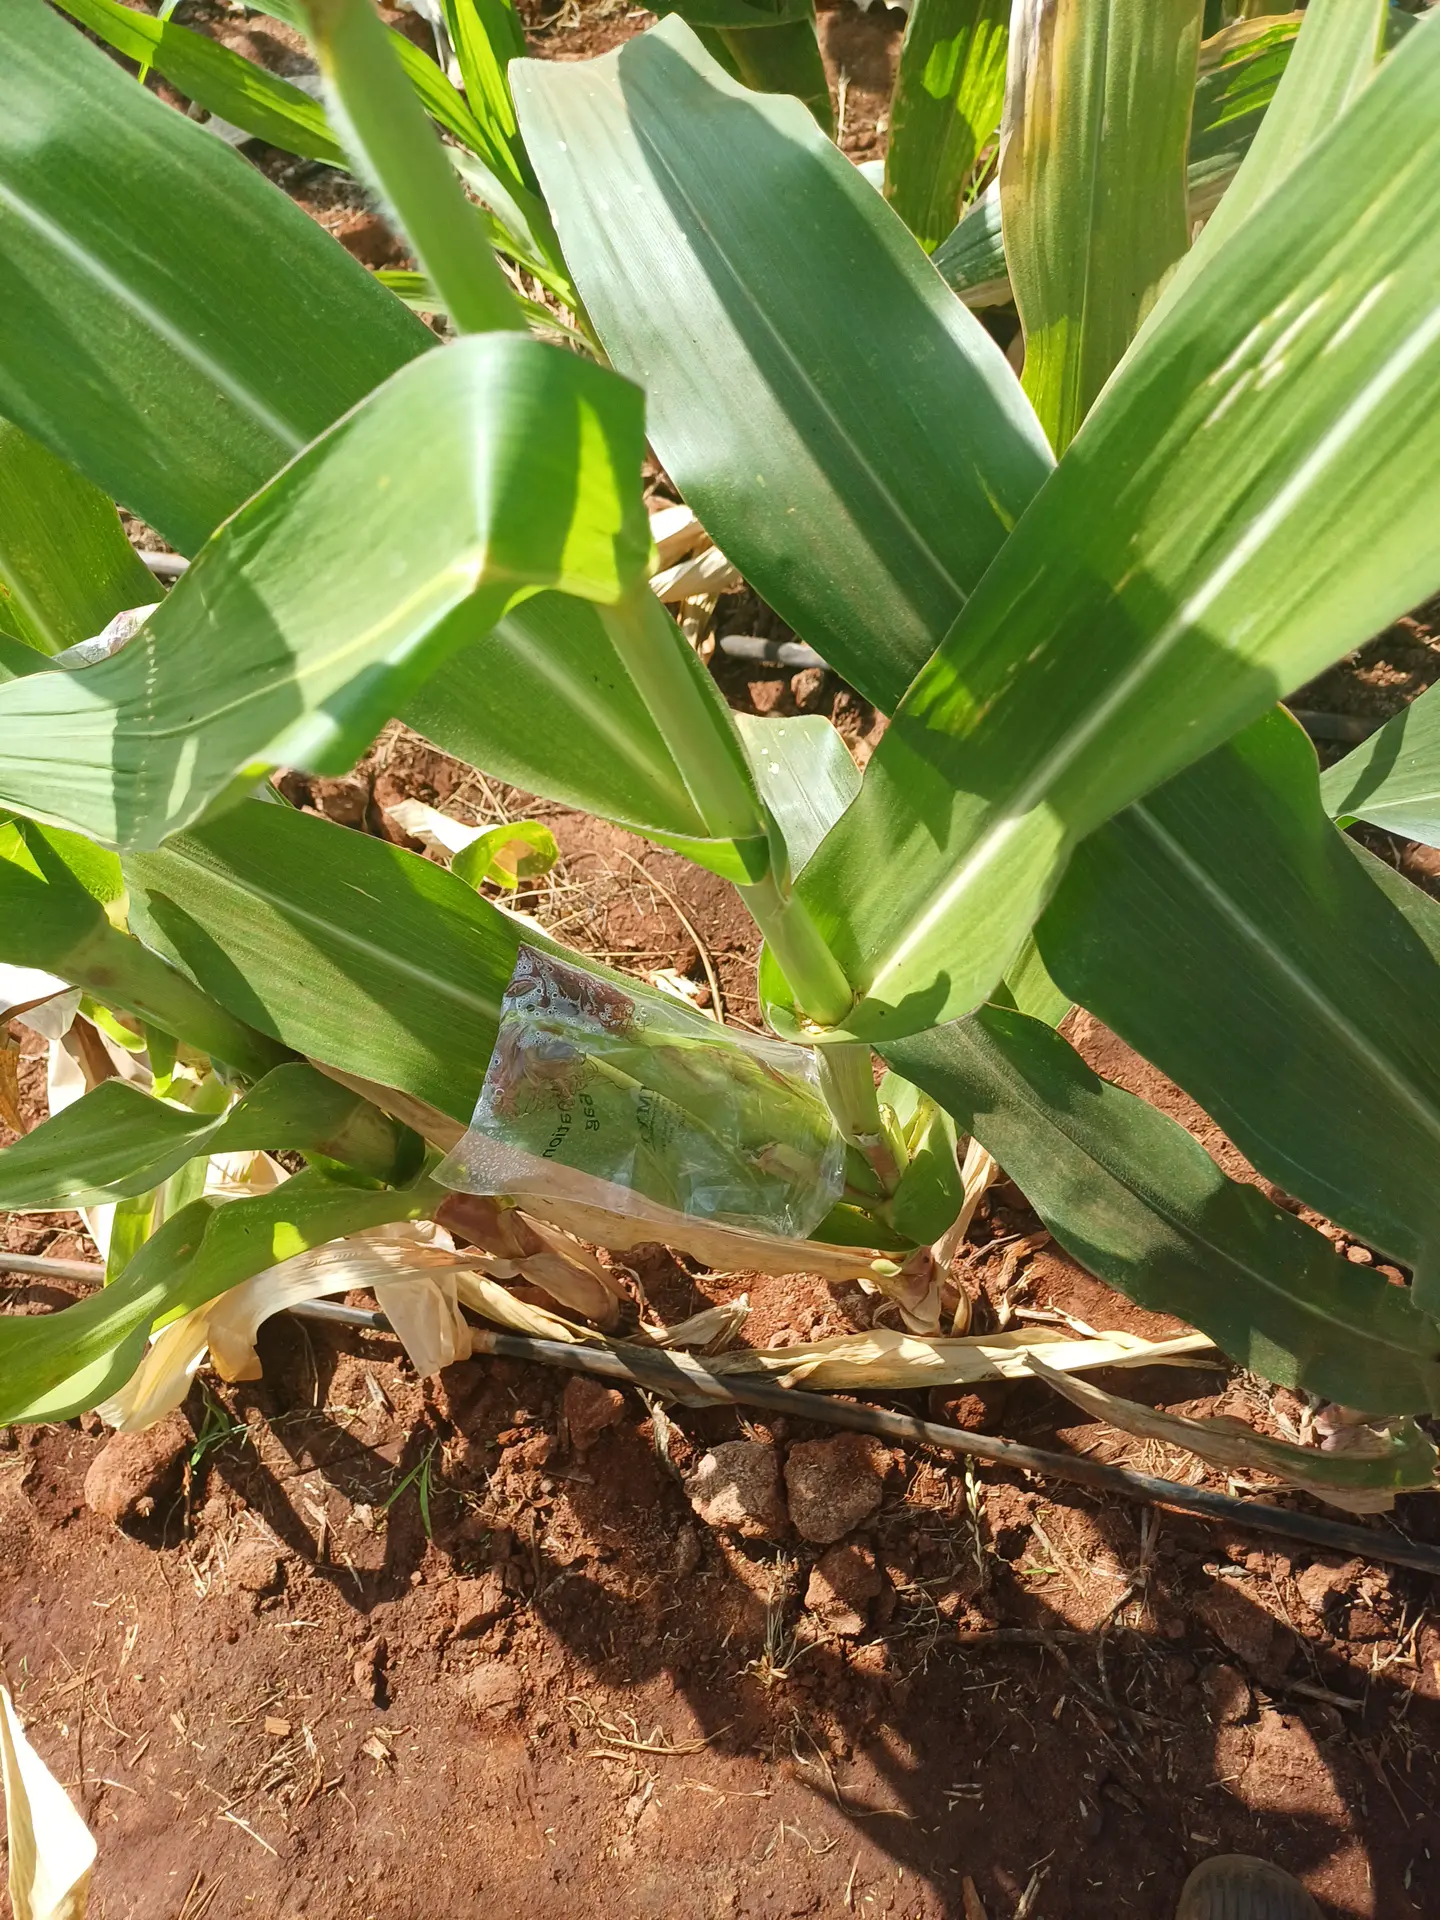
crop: maize
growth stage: flowering
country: Kenya
